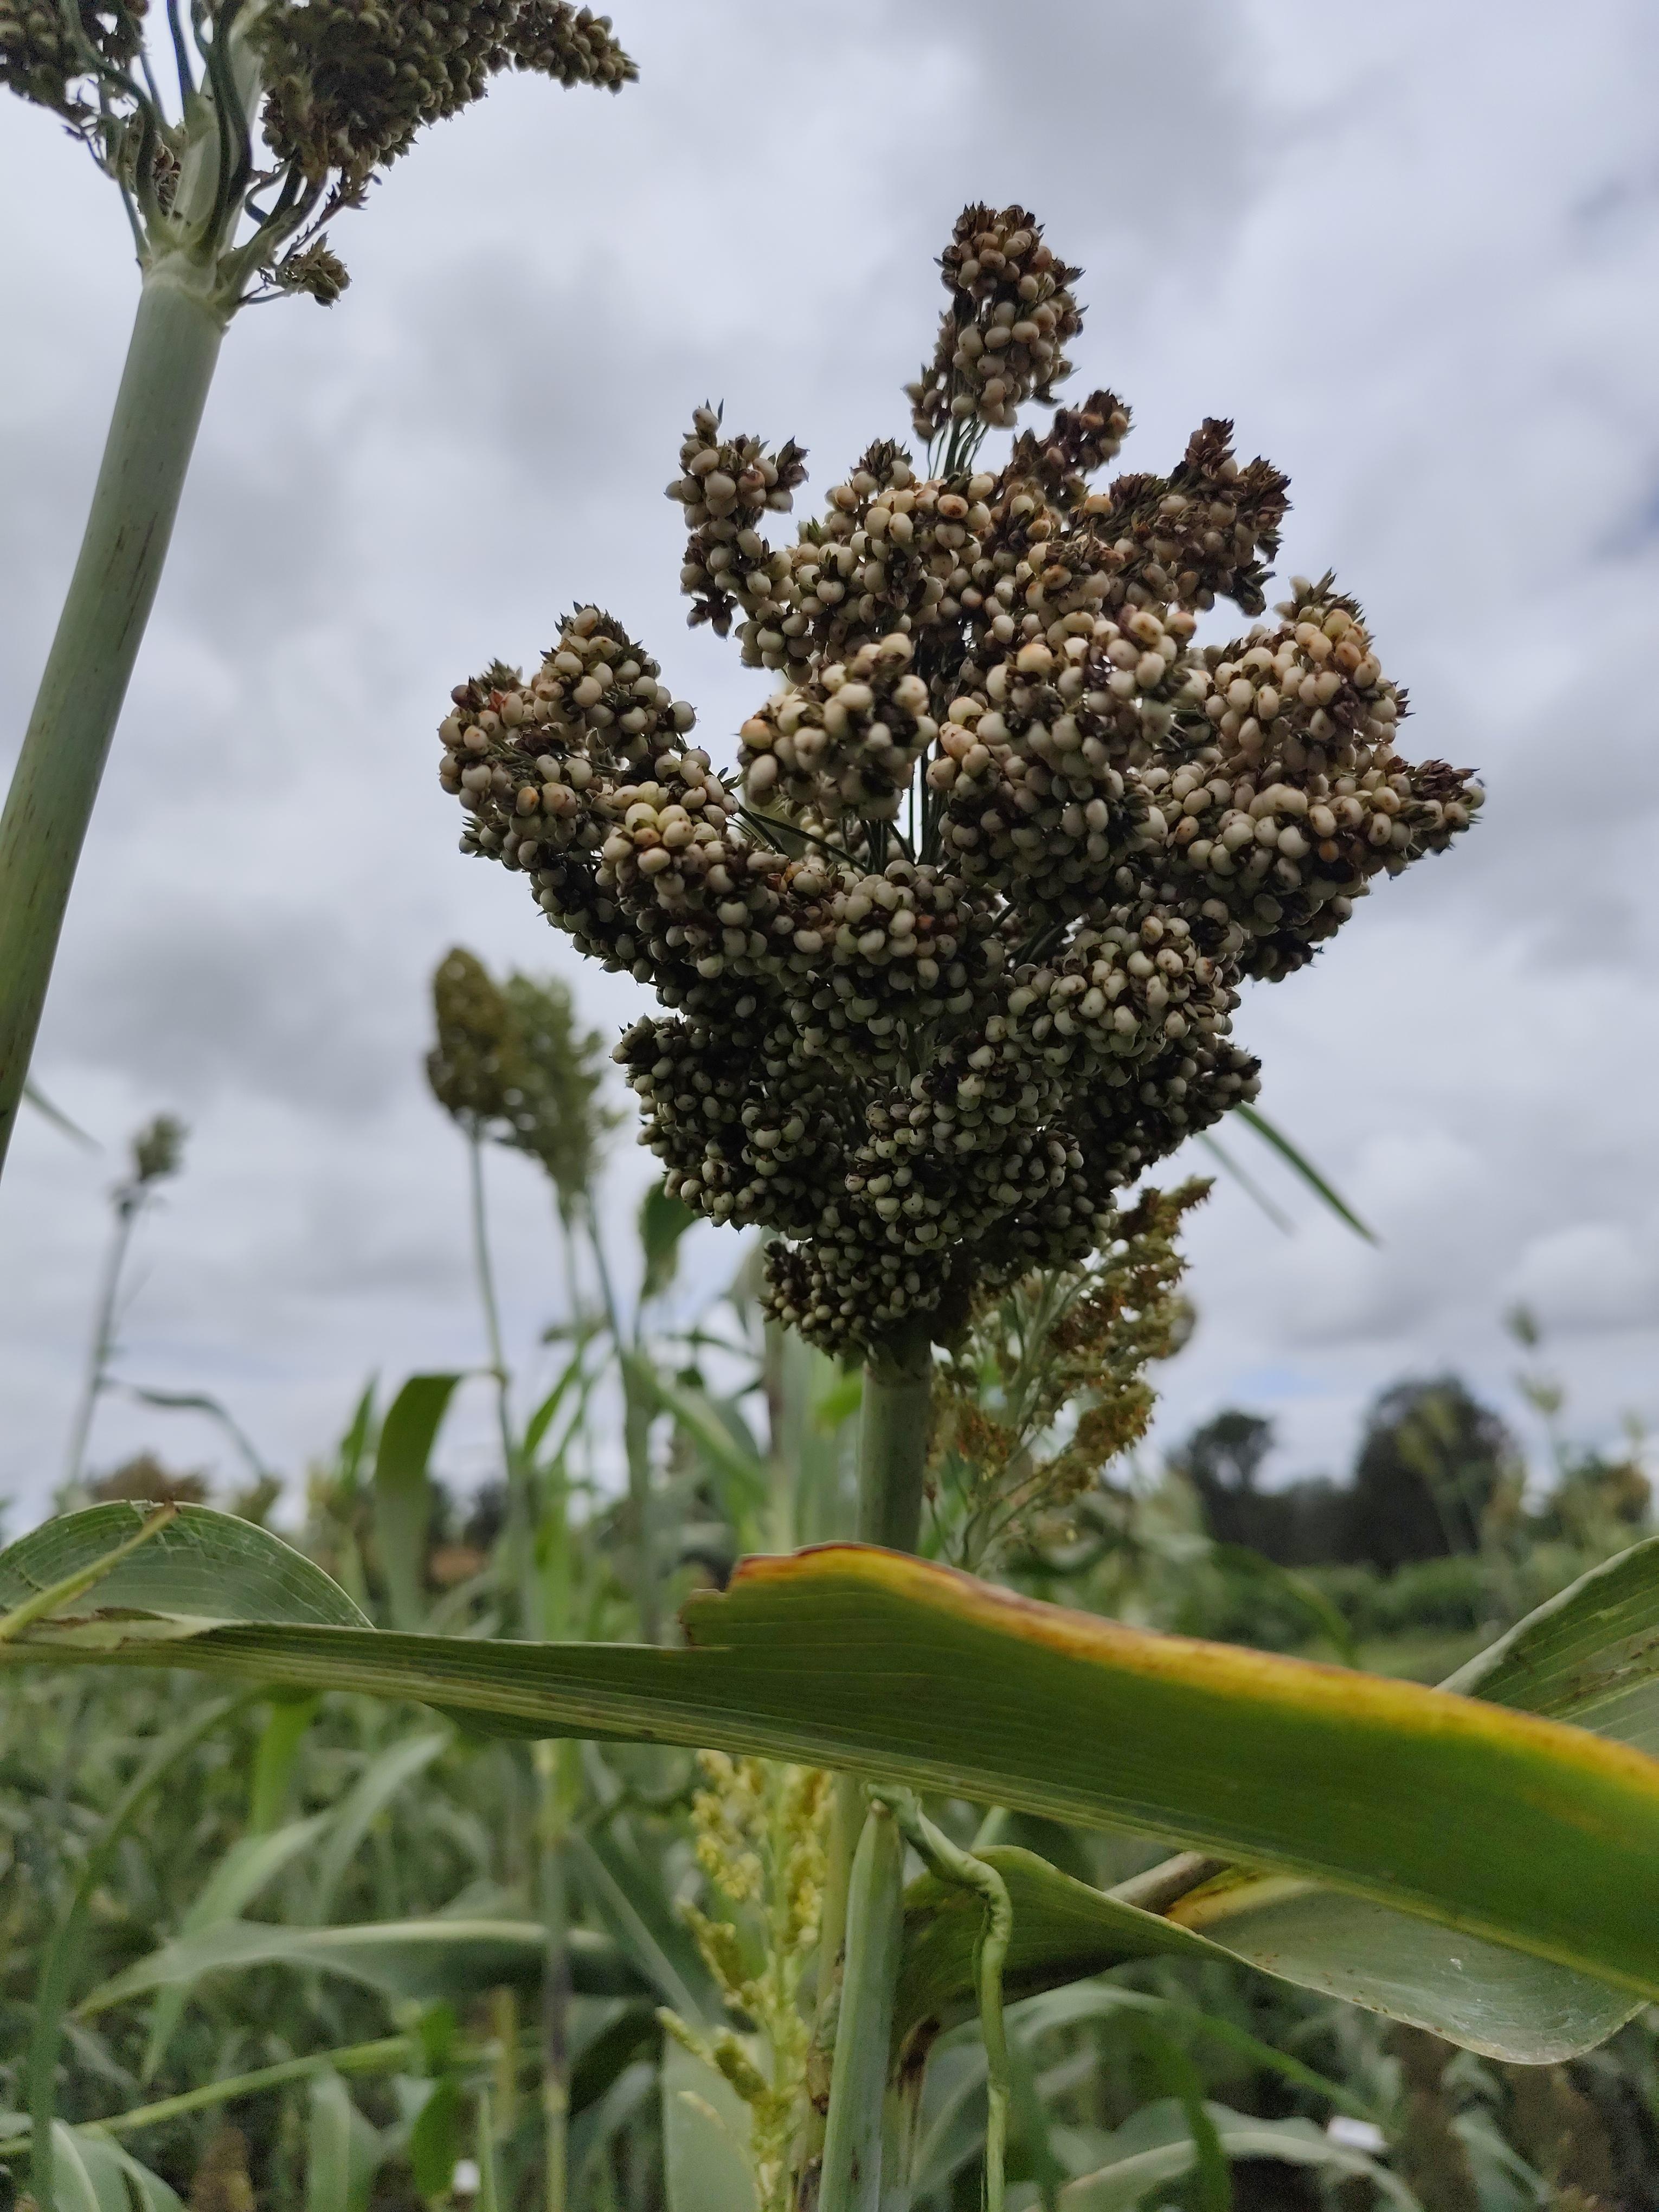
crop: sorghum
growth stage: filling grain
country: Tanzania
